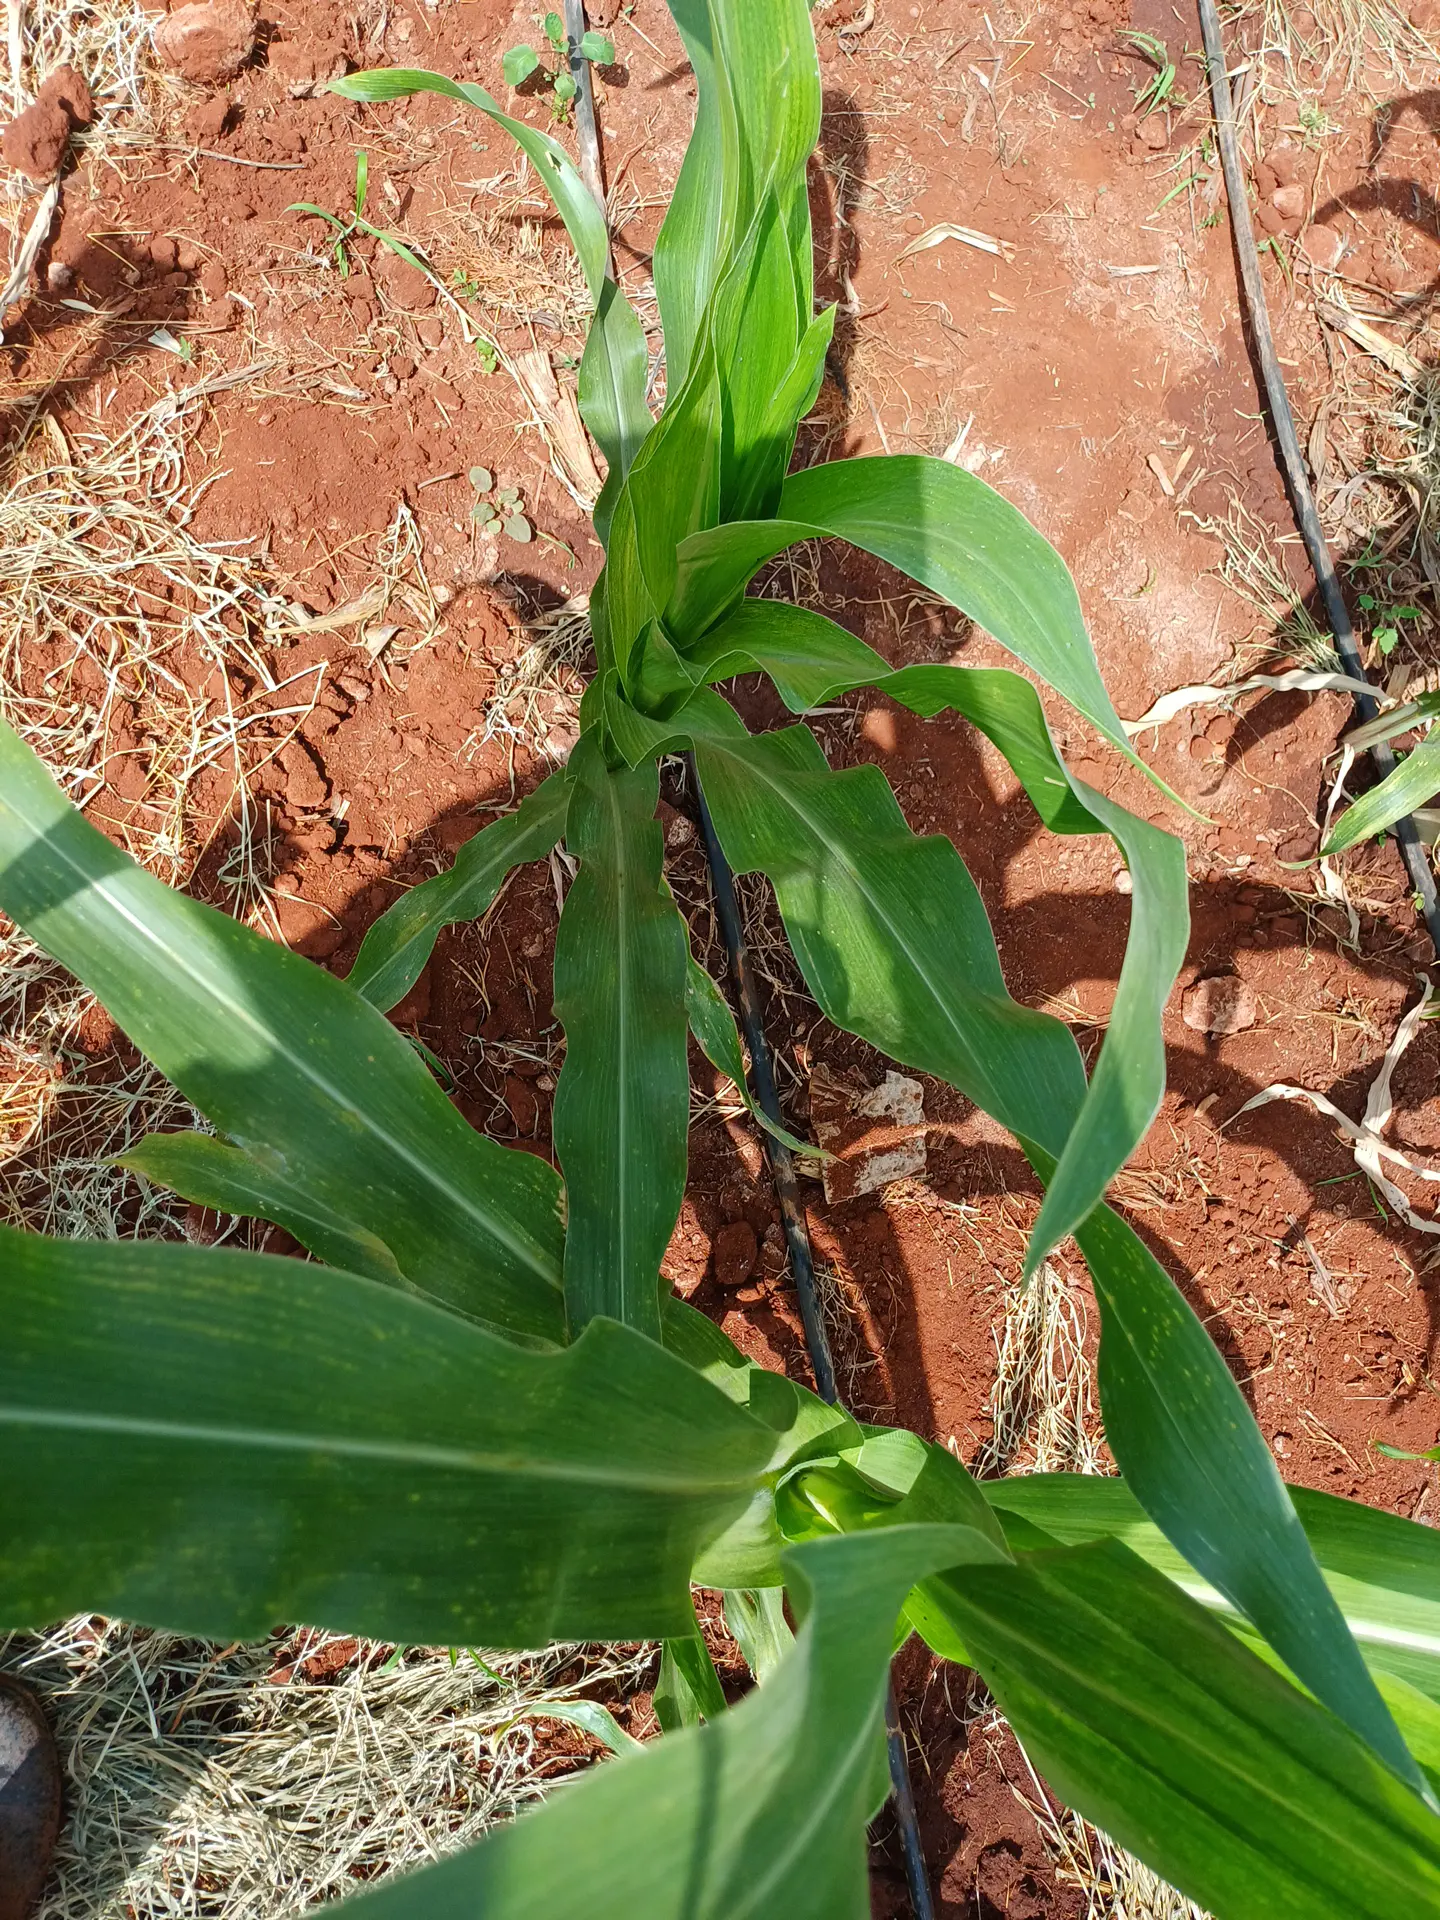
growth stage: vegetative
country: Kenya
